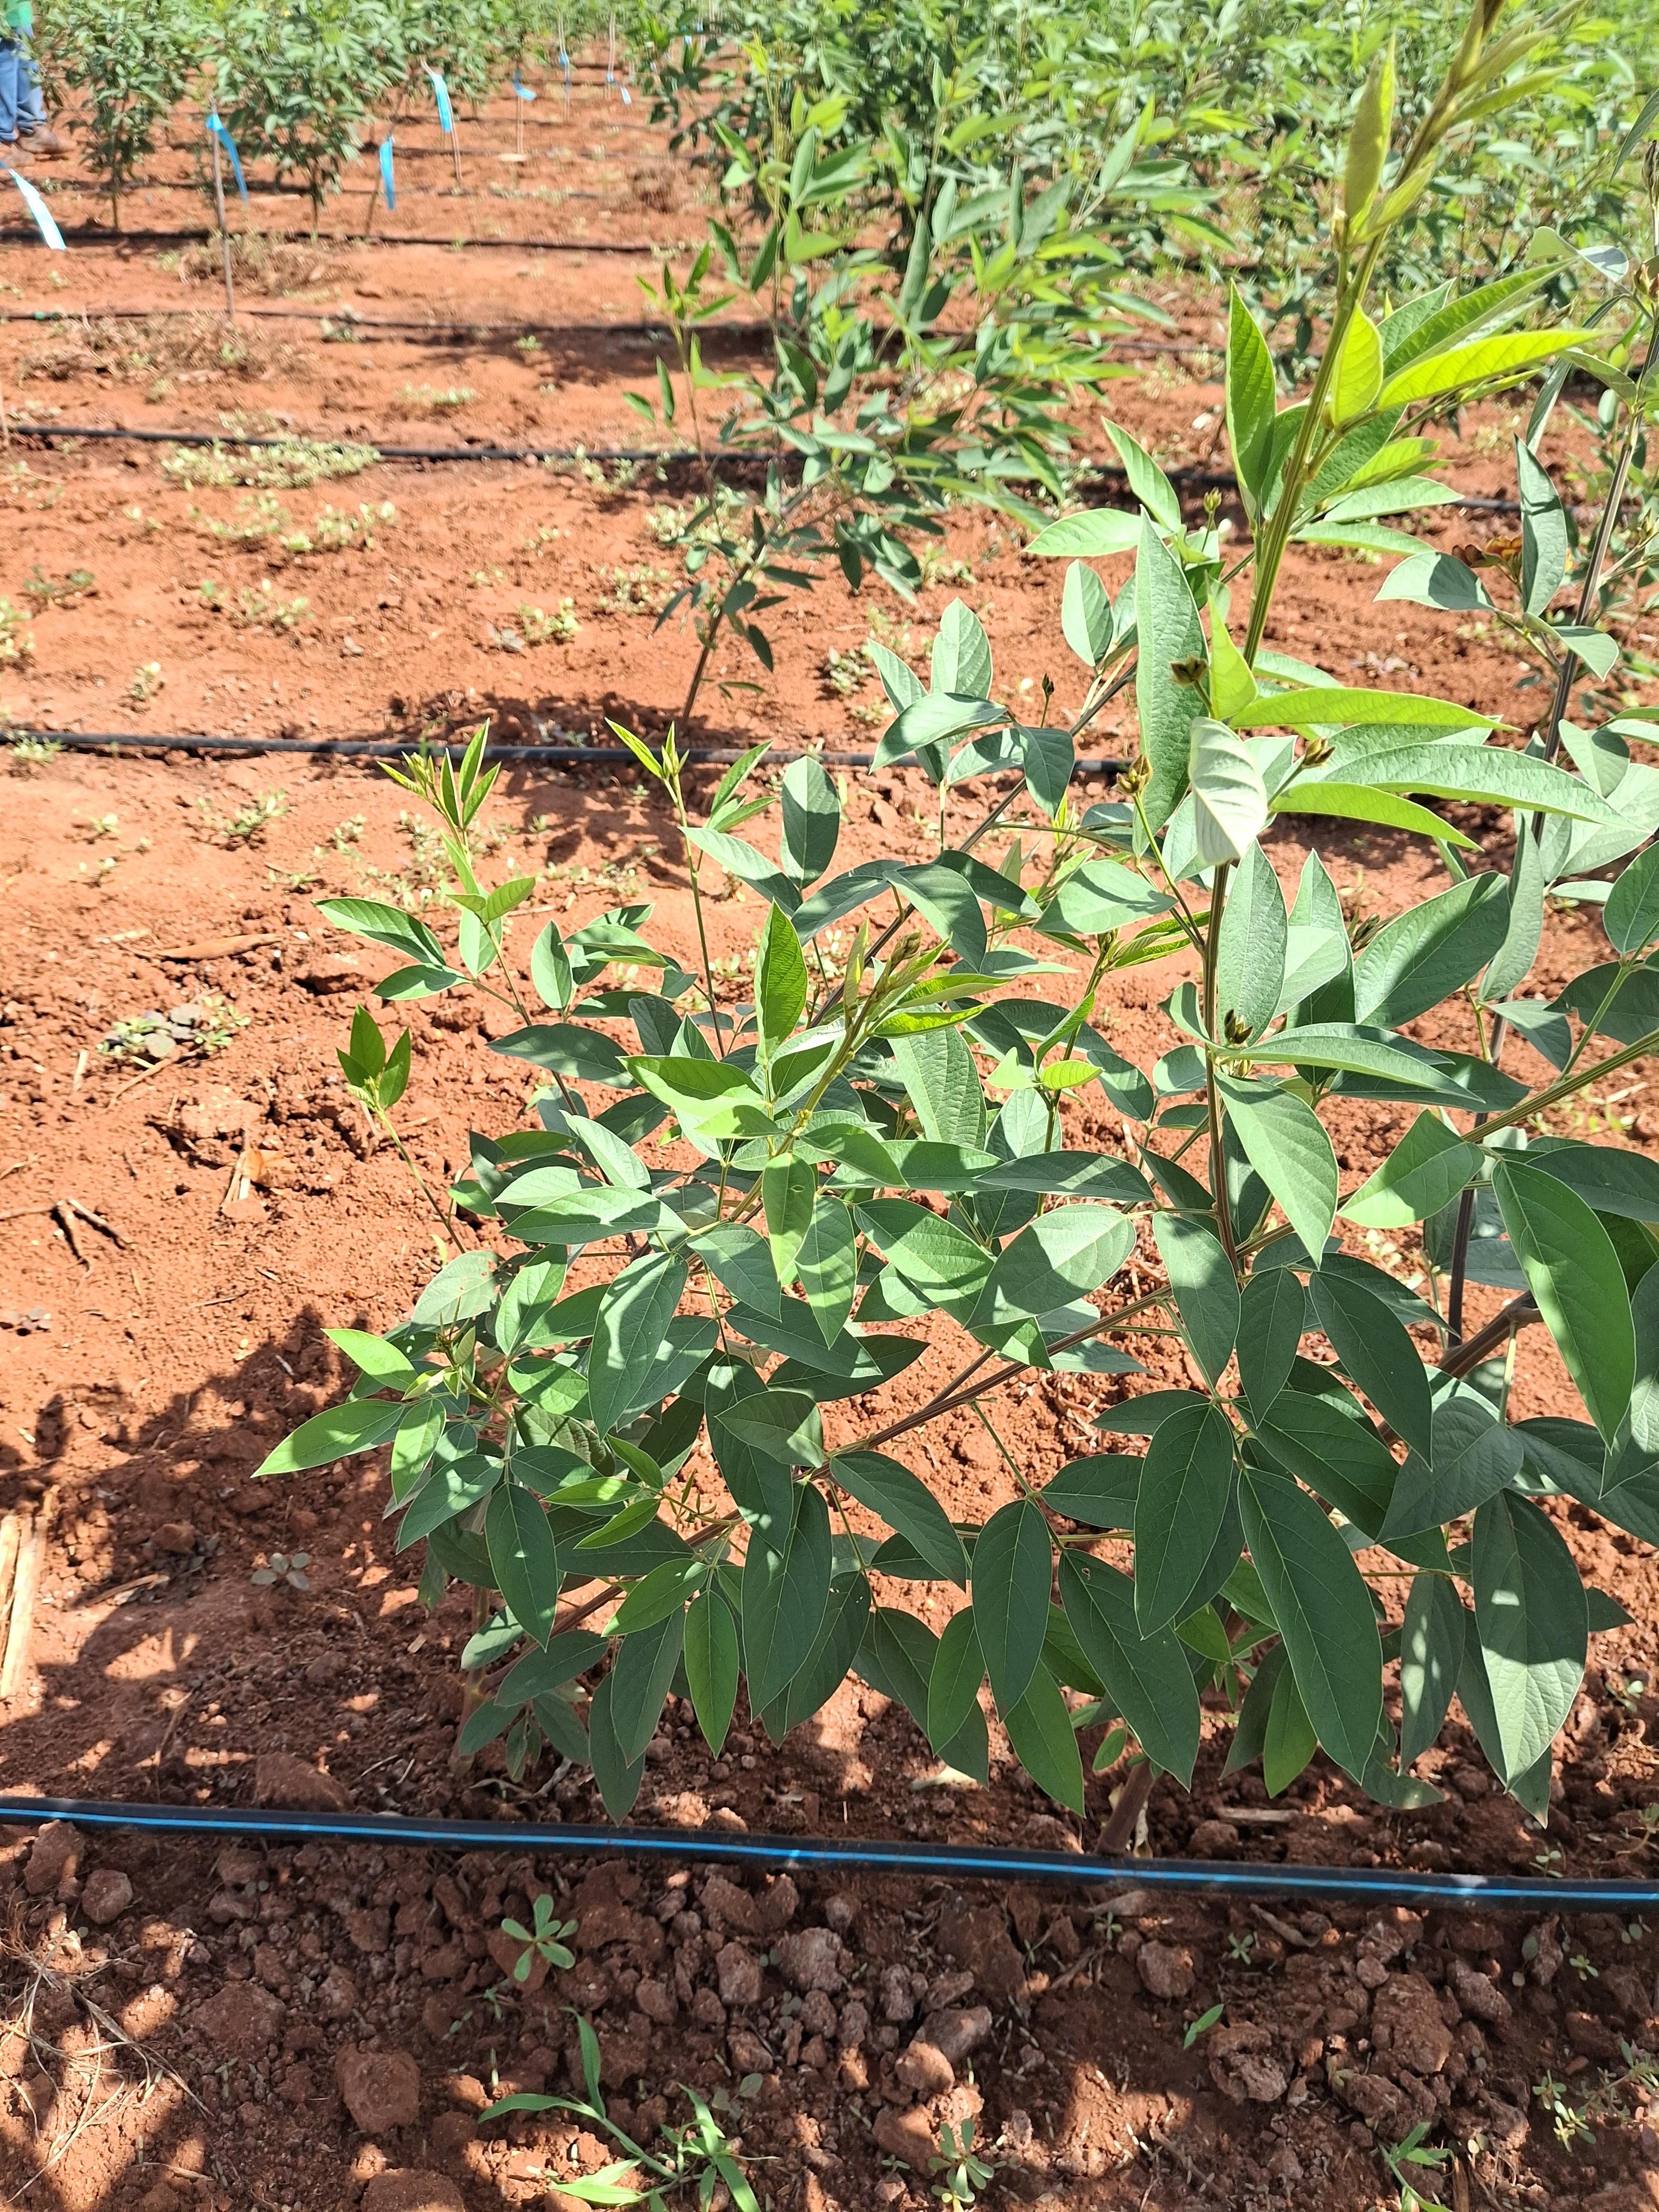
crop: pigeonpea
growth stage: flowering
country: Kenya
